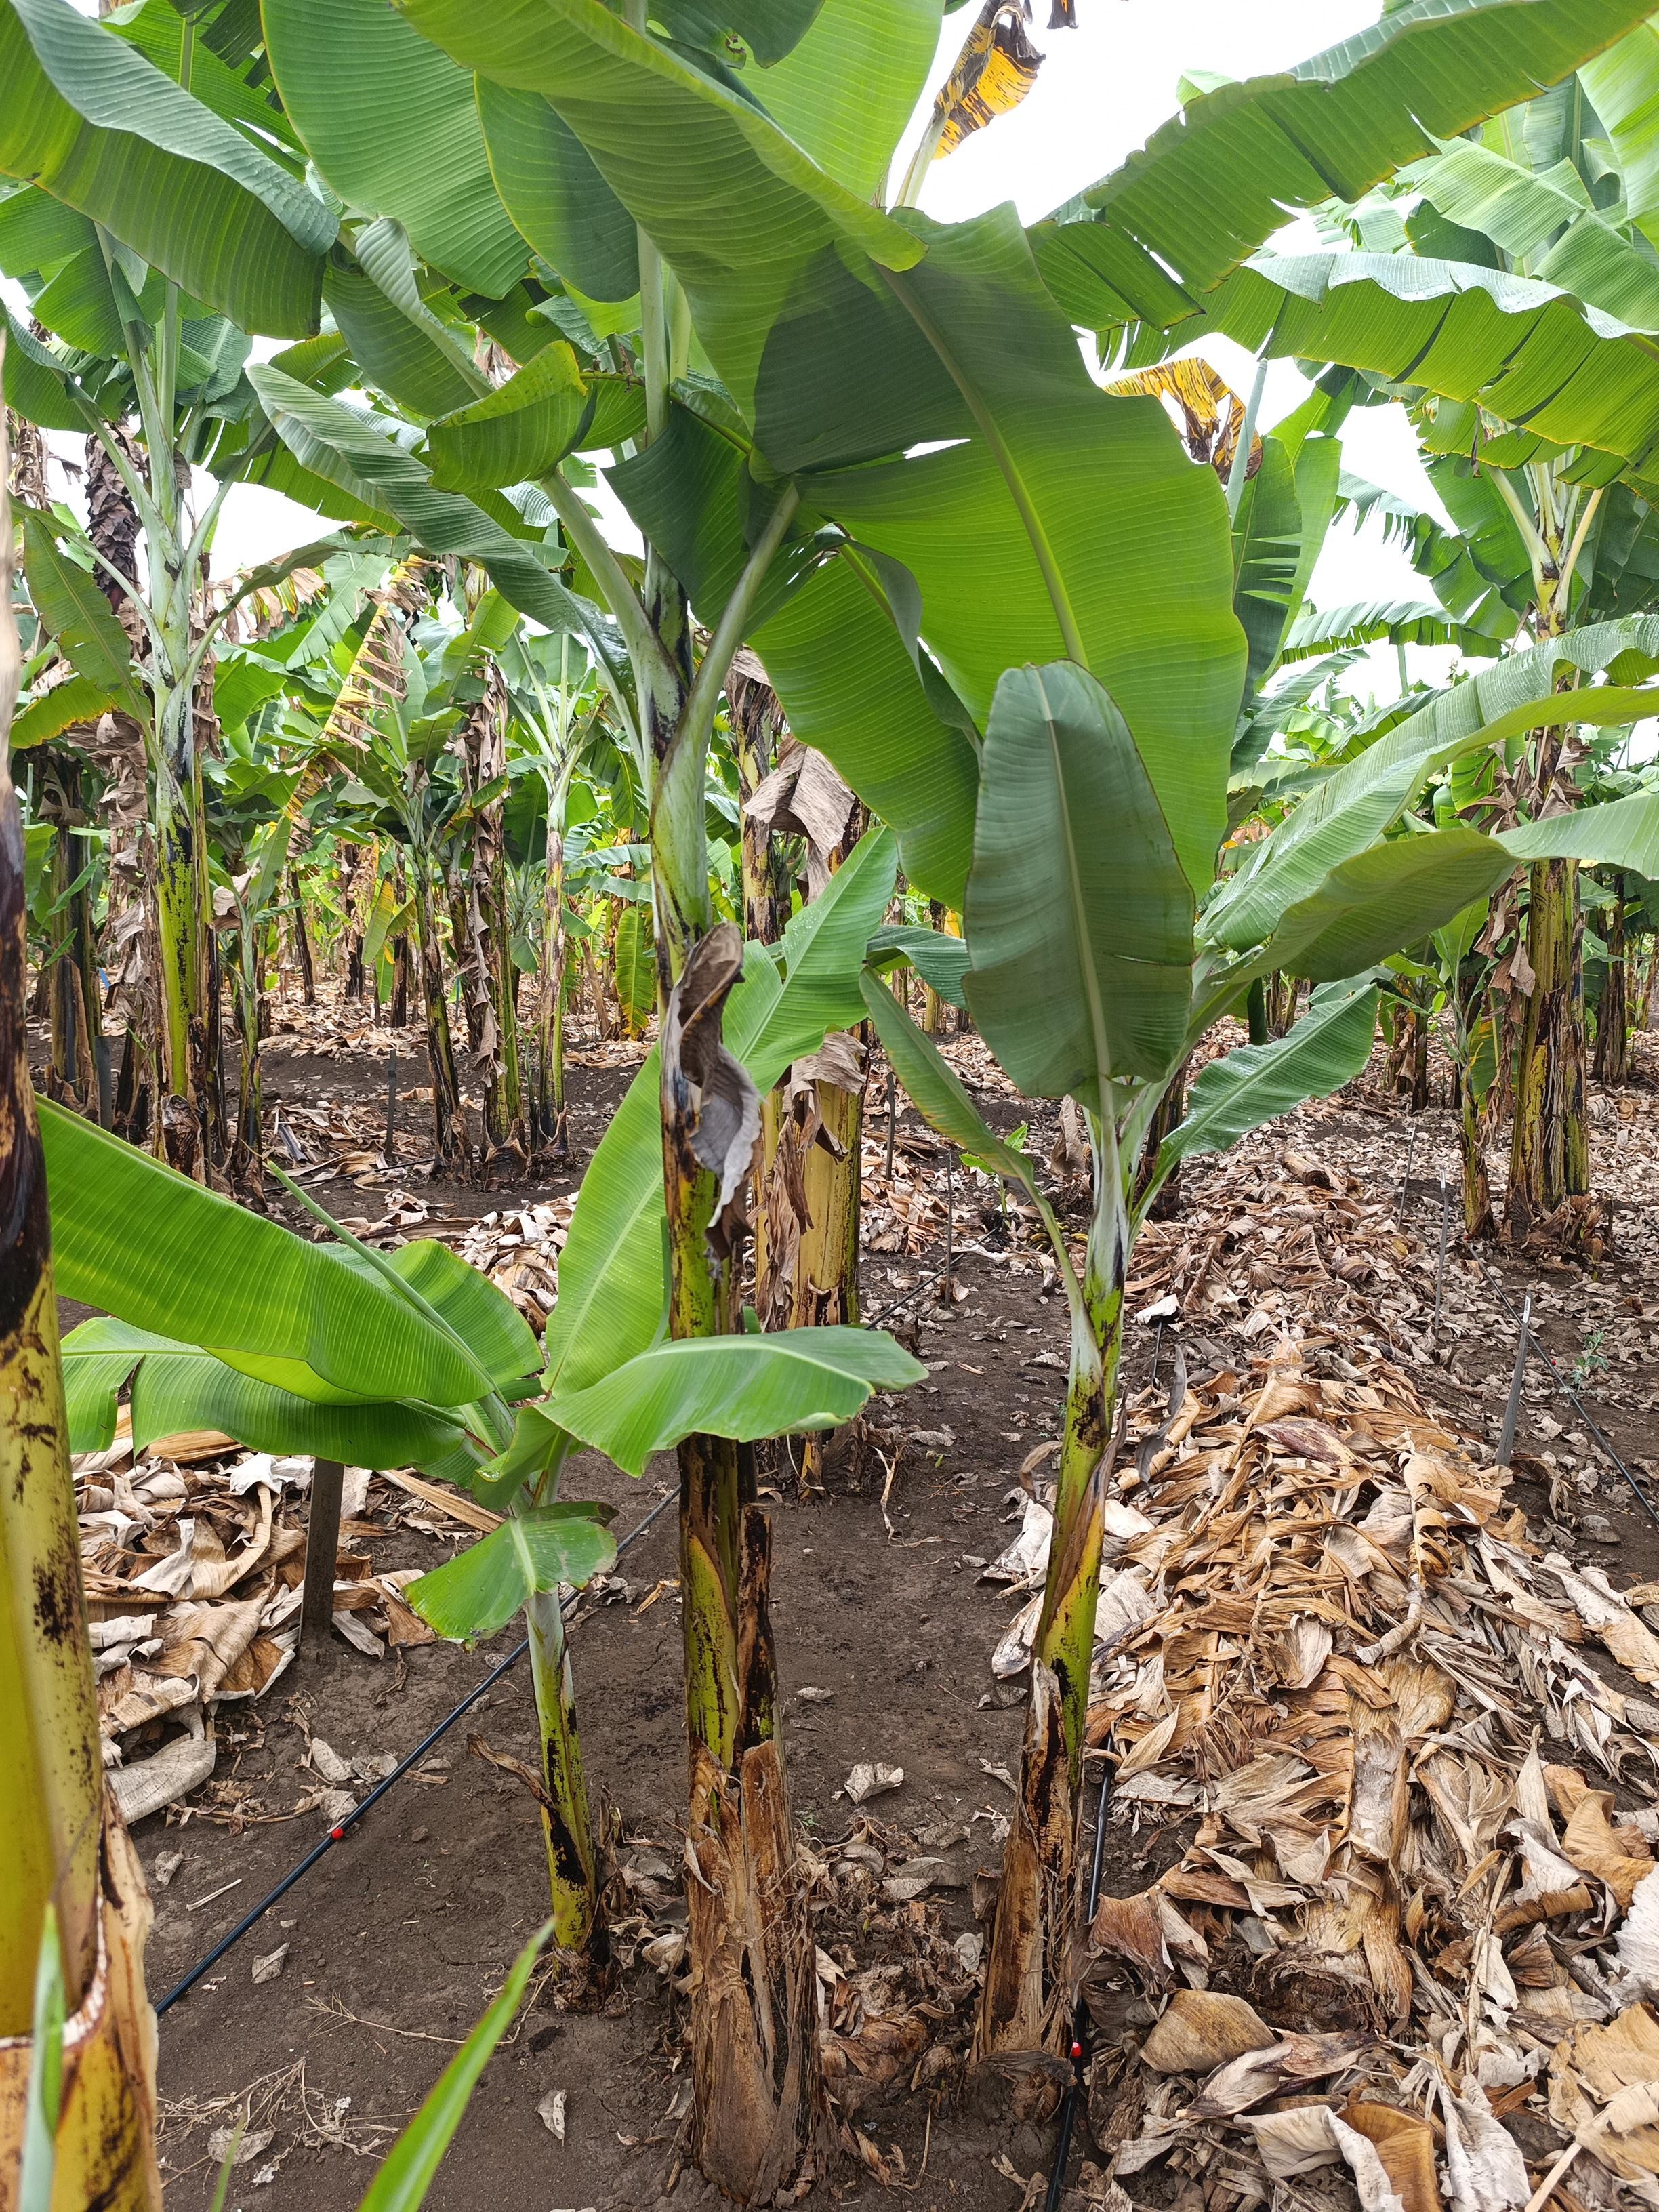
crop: banana
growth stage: vegetative
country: Tanzania
